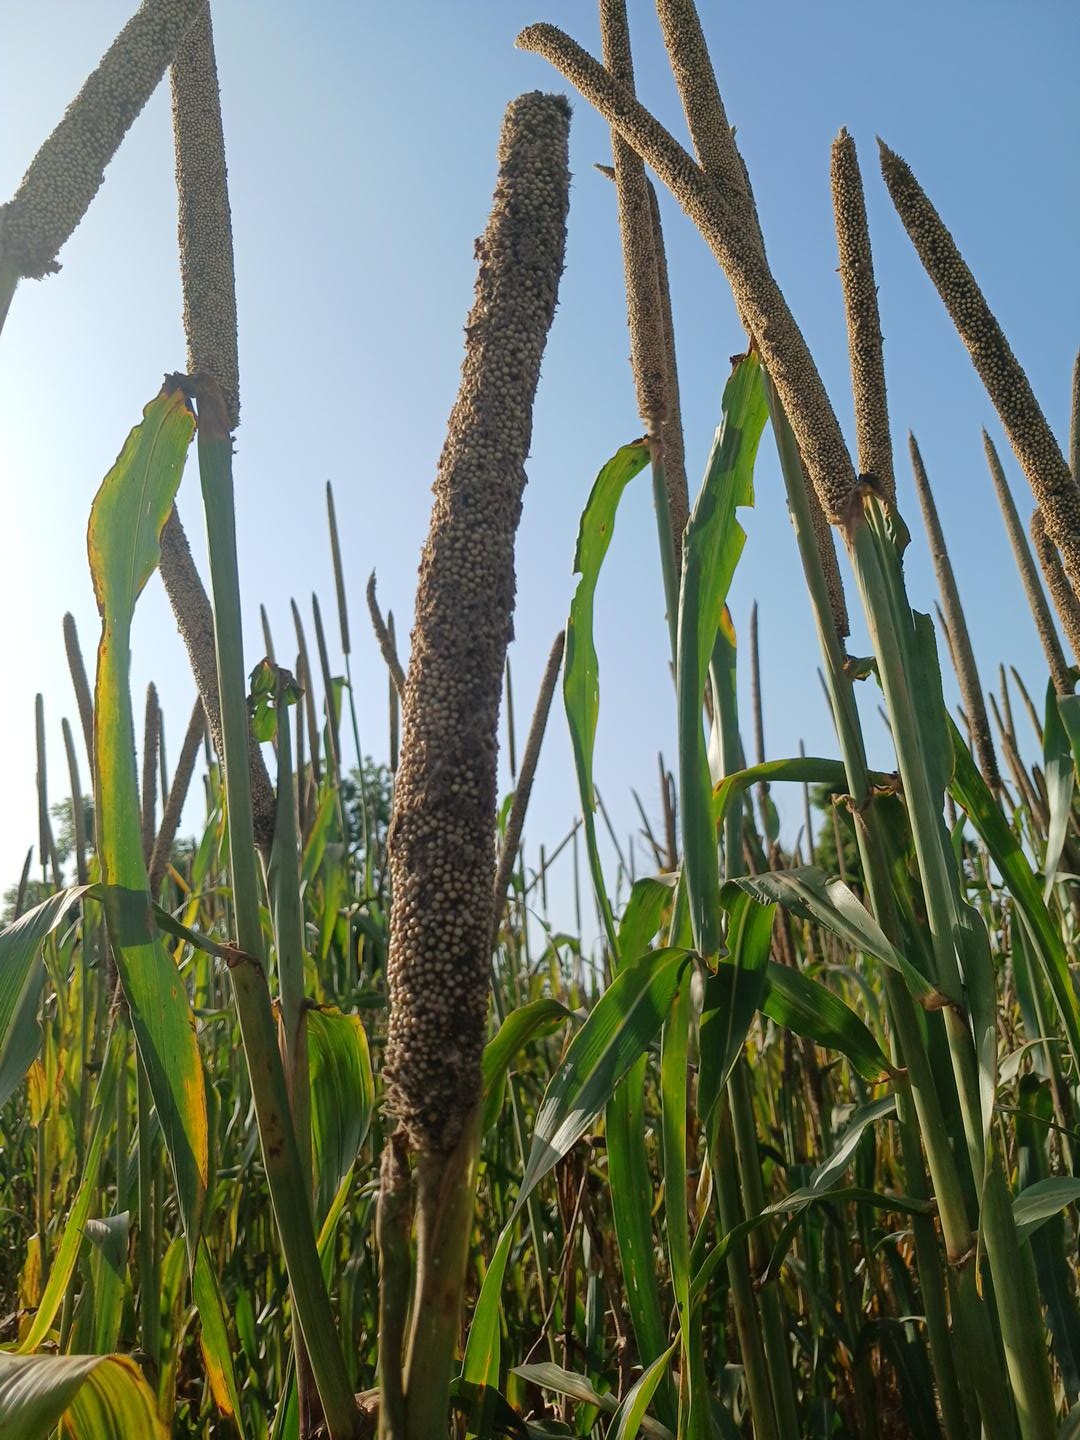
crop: pearl millet
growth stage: maturity
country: Senegal
